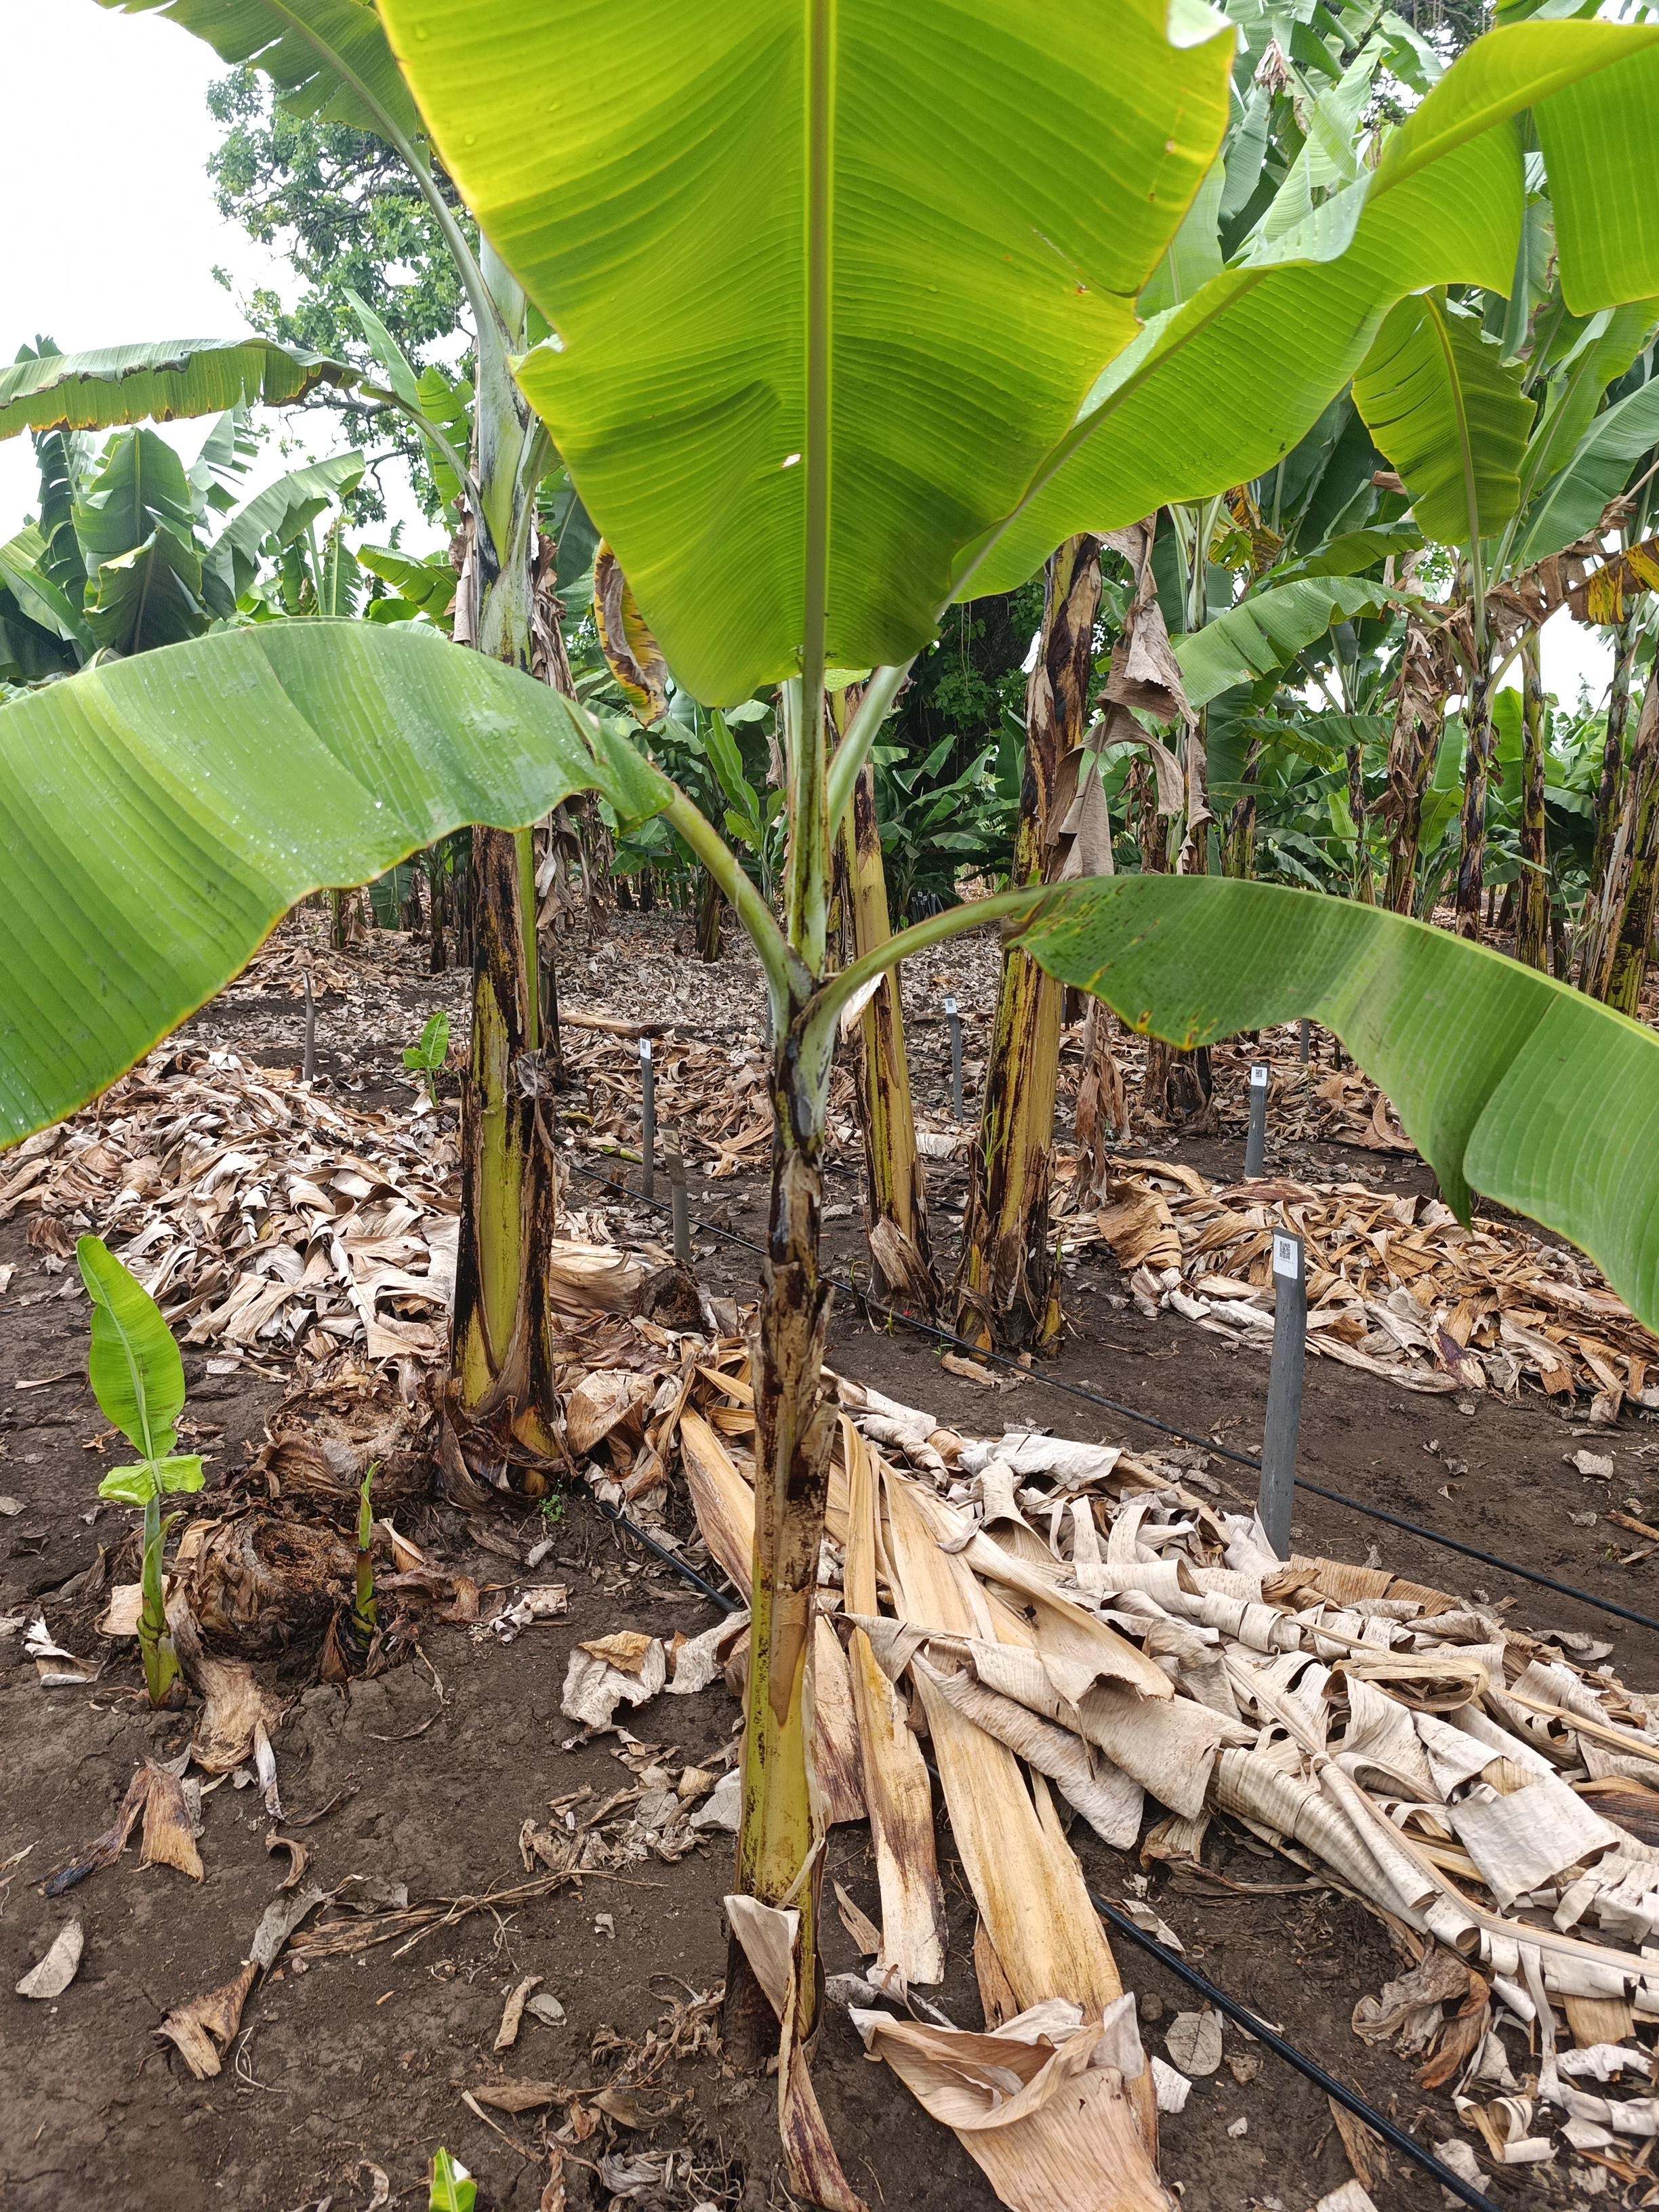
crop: banana
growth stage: vegetative
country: Tanzania
